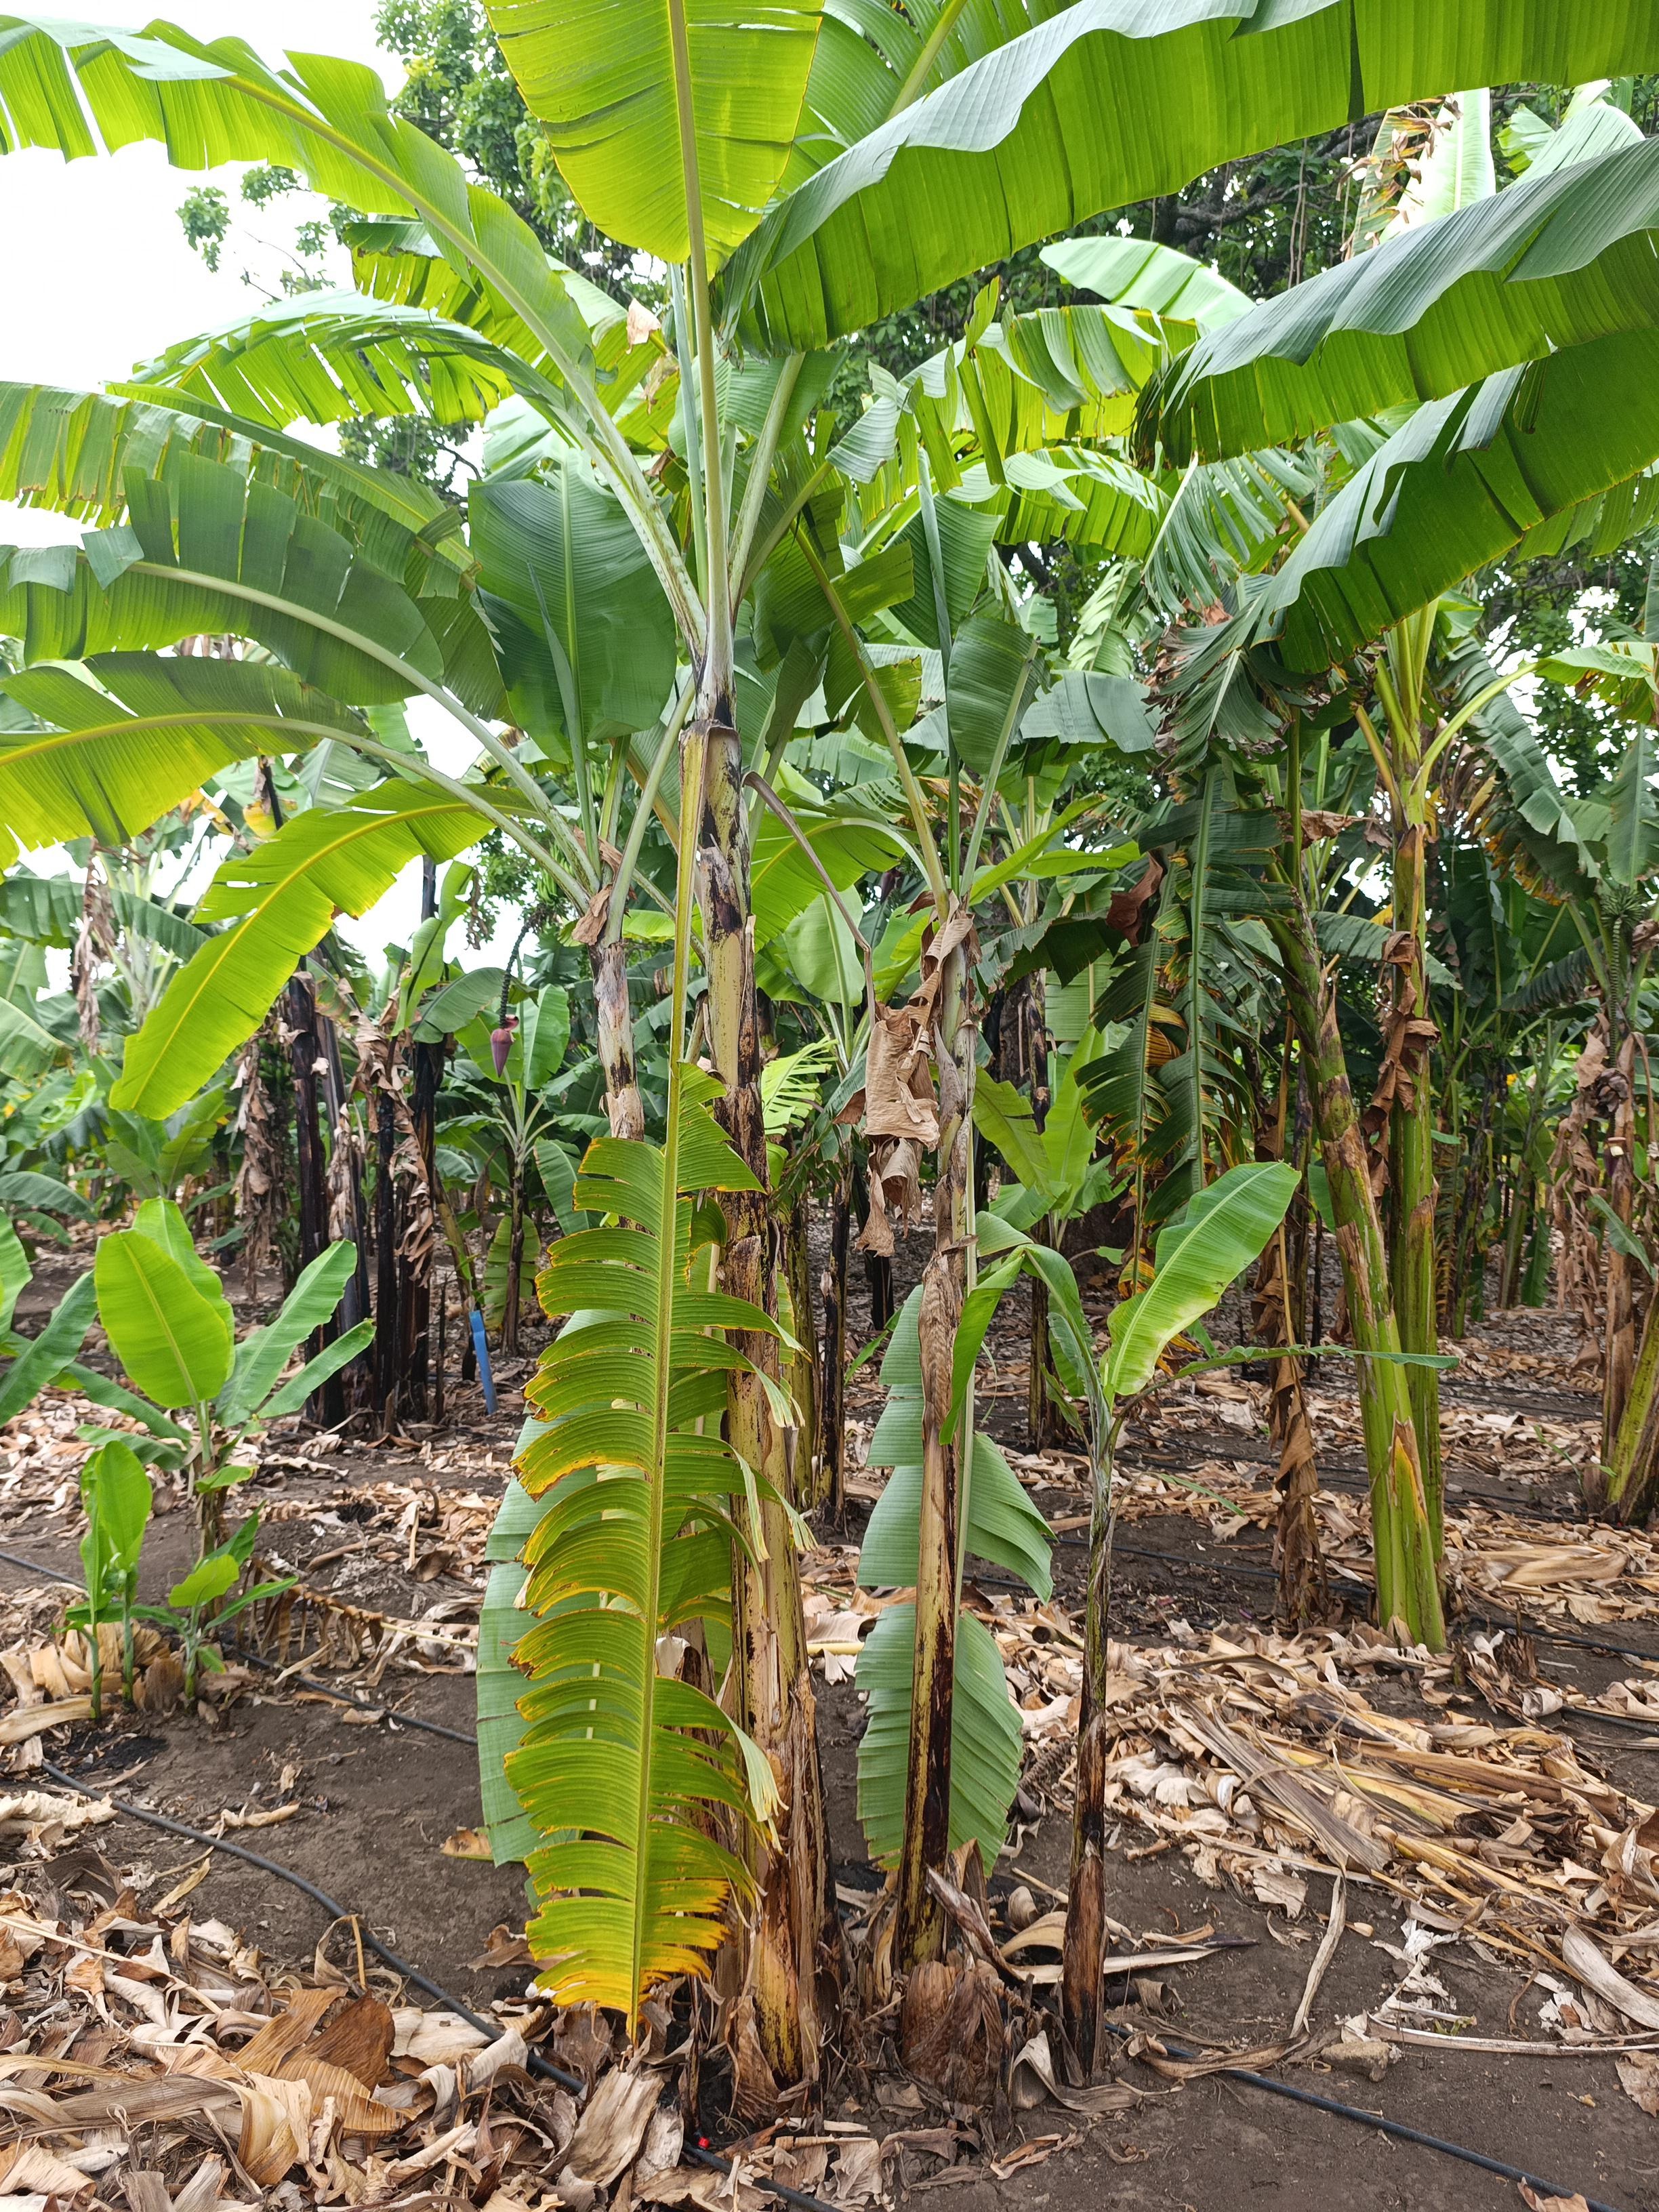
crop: banana
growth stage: vegetative
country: Tanzania
